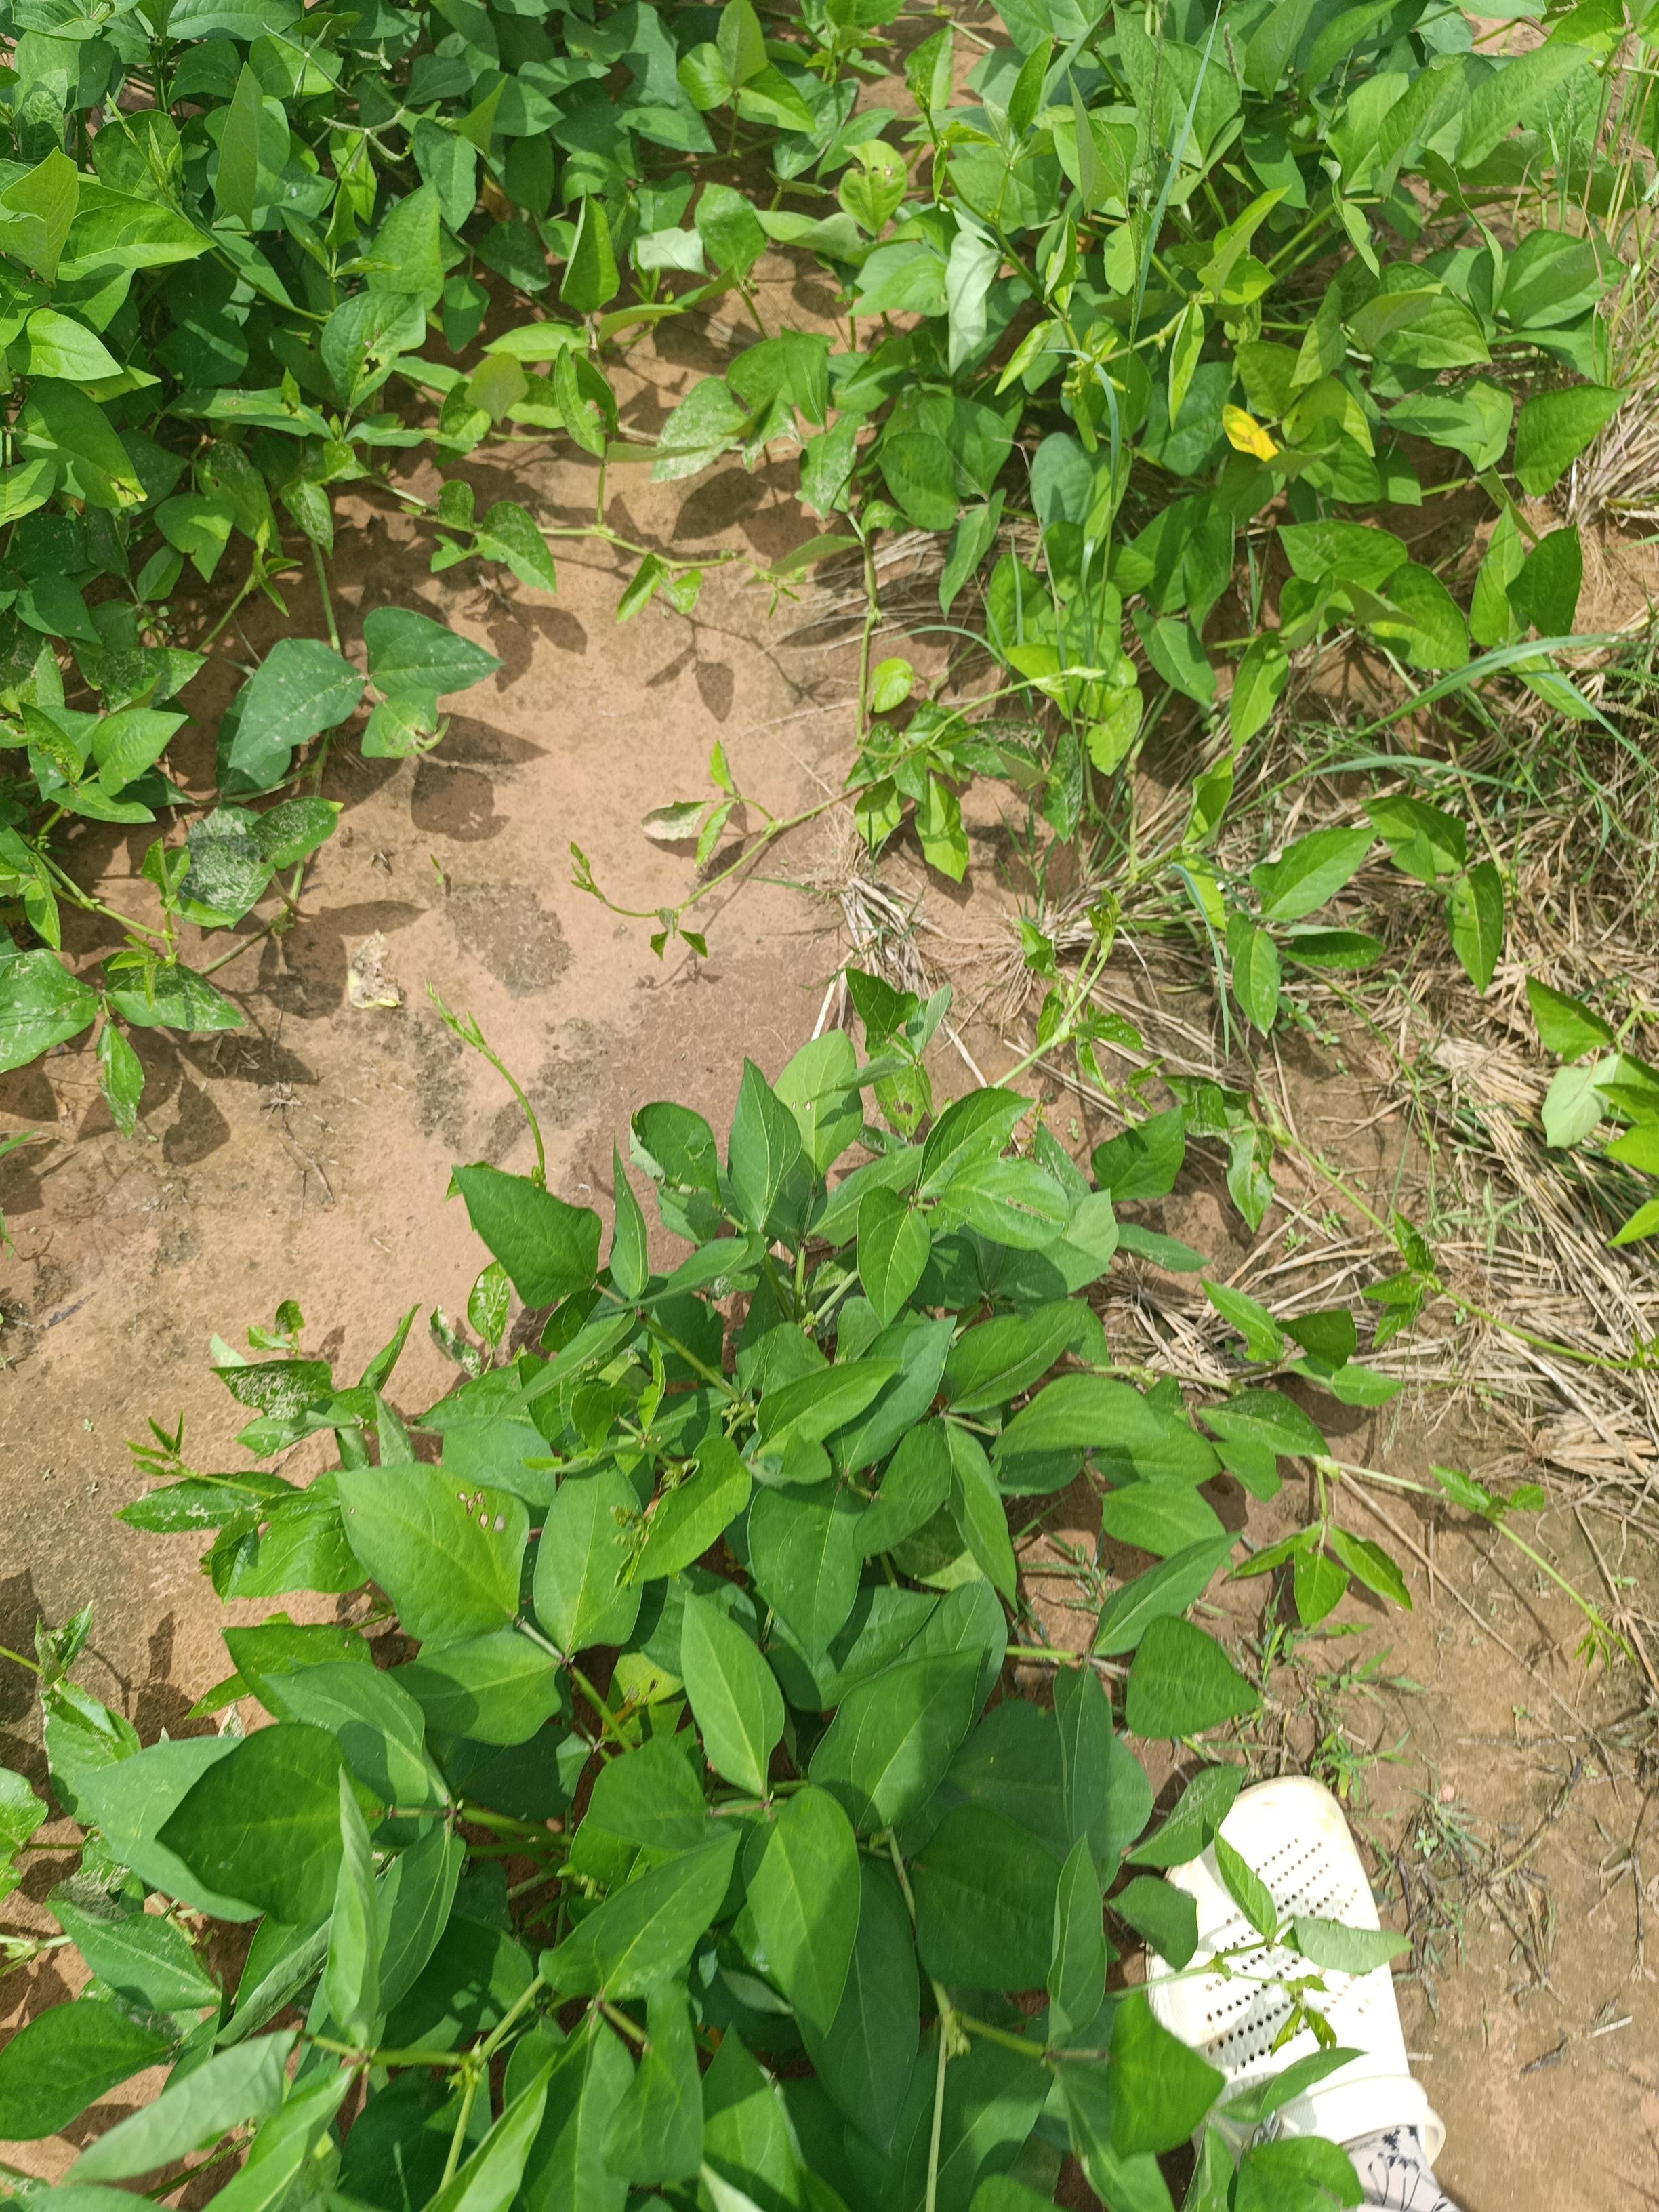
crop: cowpea
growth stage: flowering
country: Nigeria
